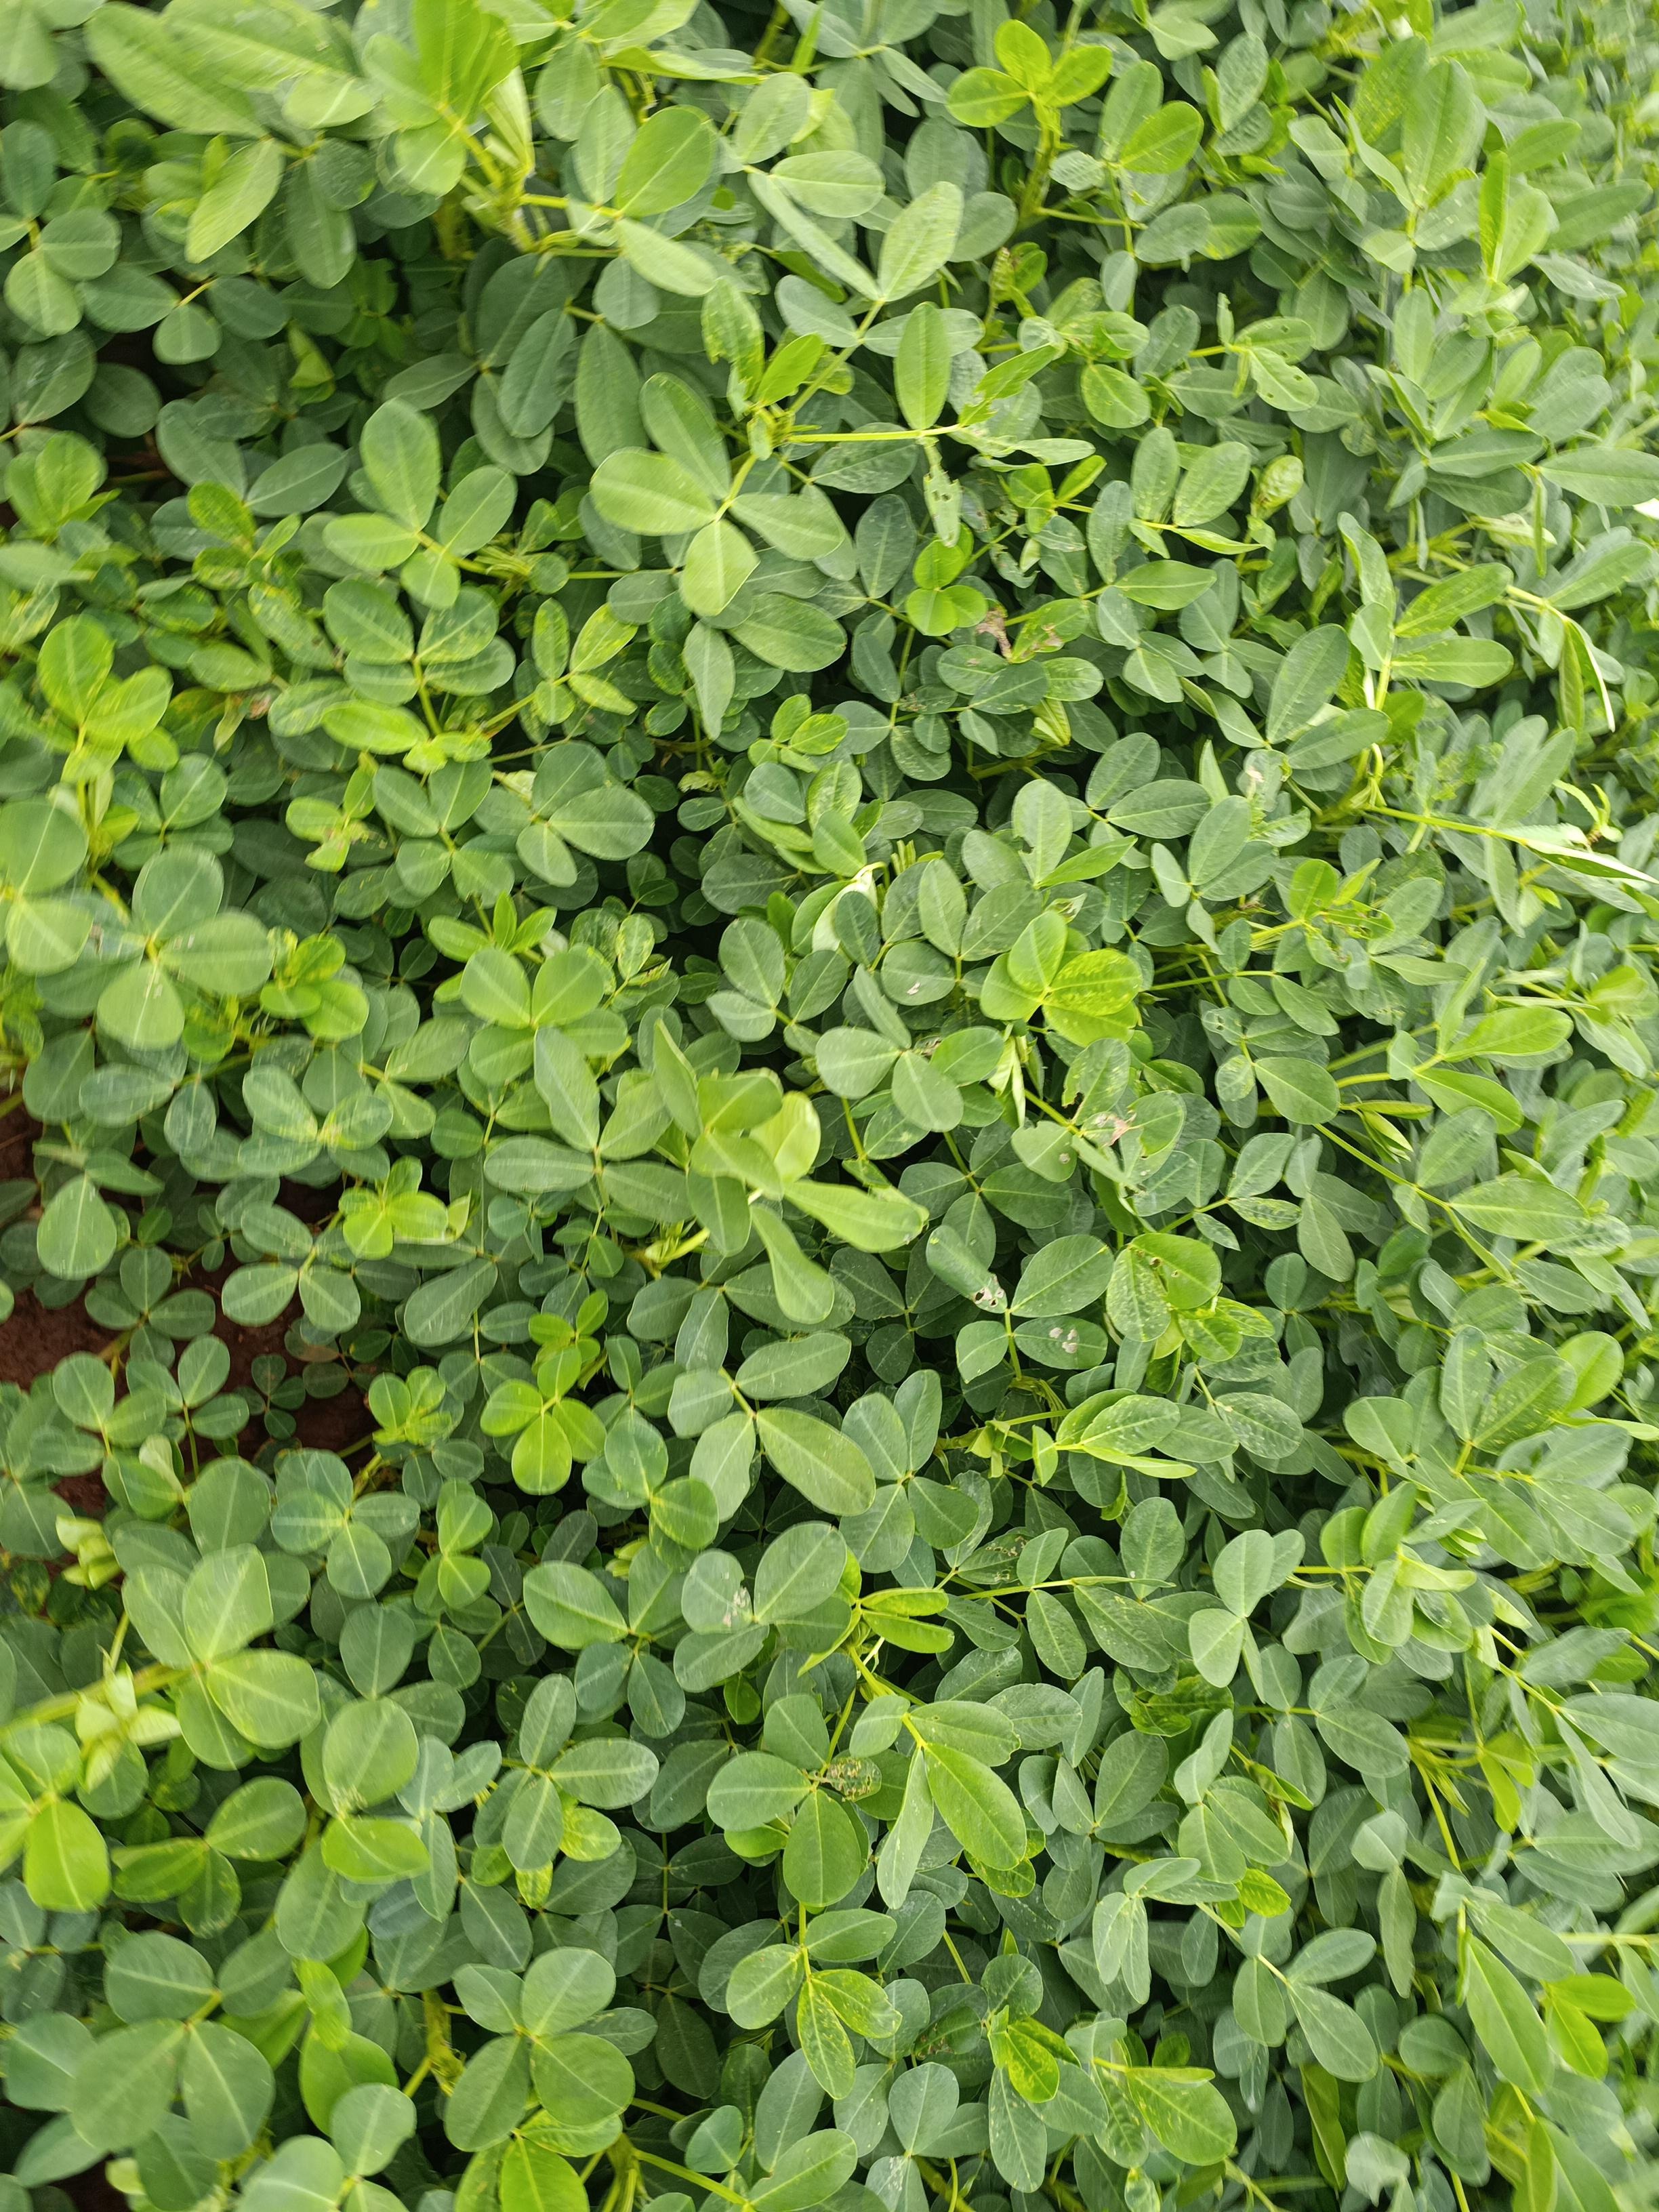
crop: groundnut
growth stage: flowering
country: Kenya
